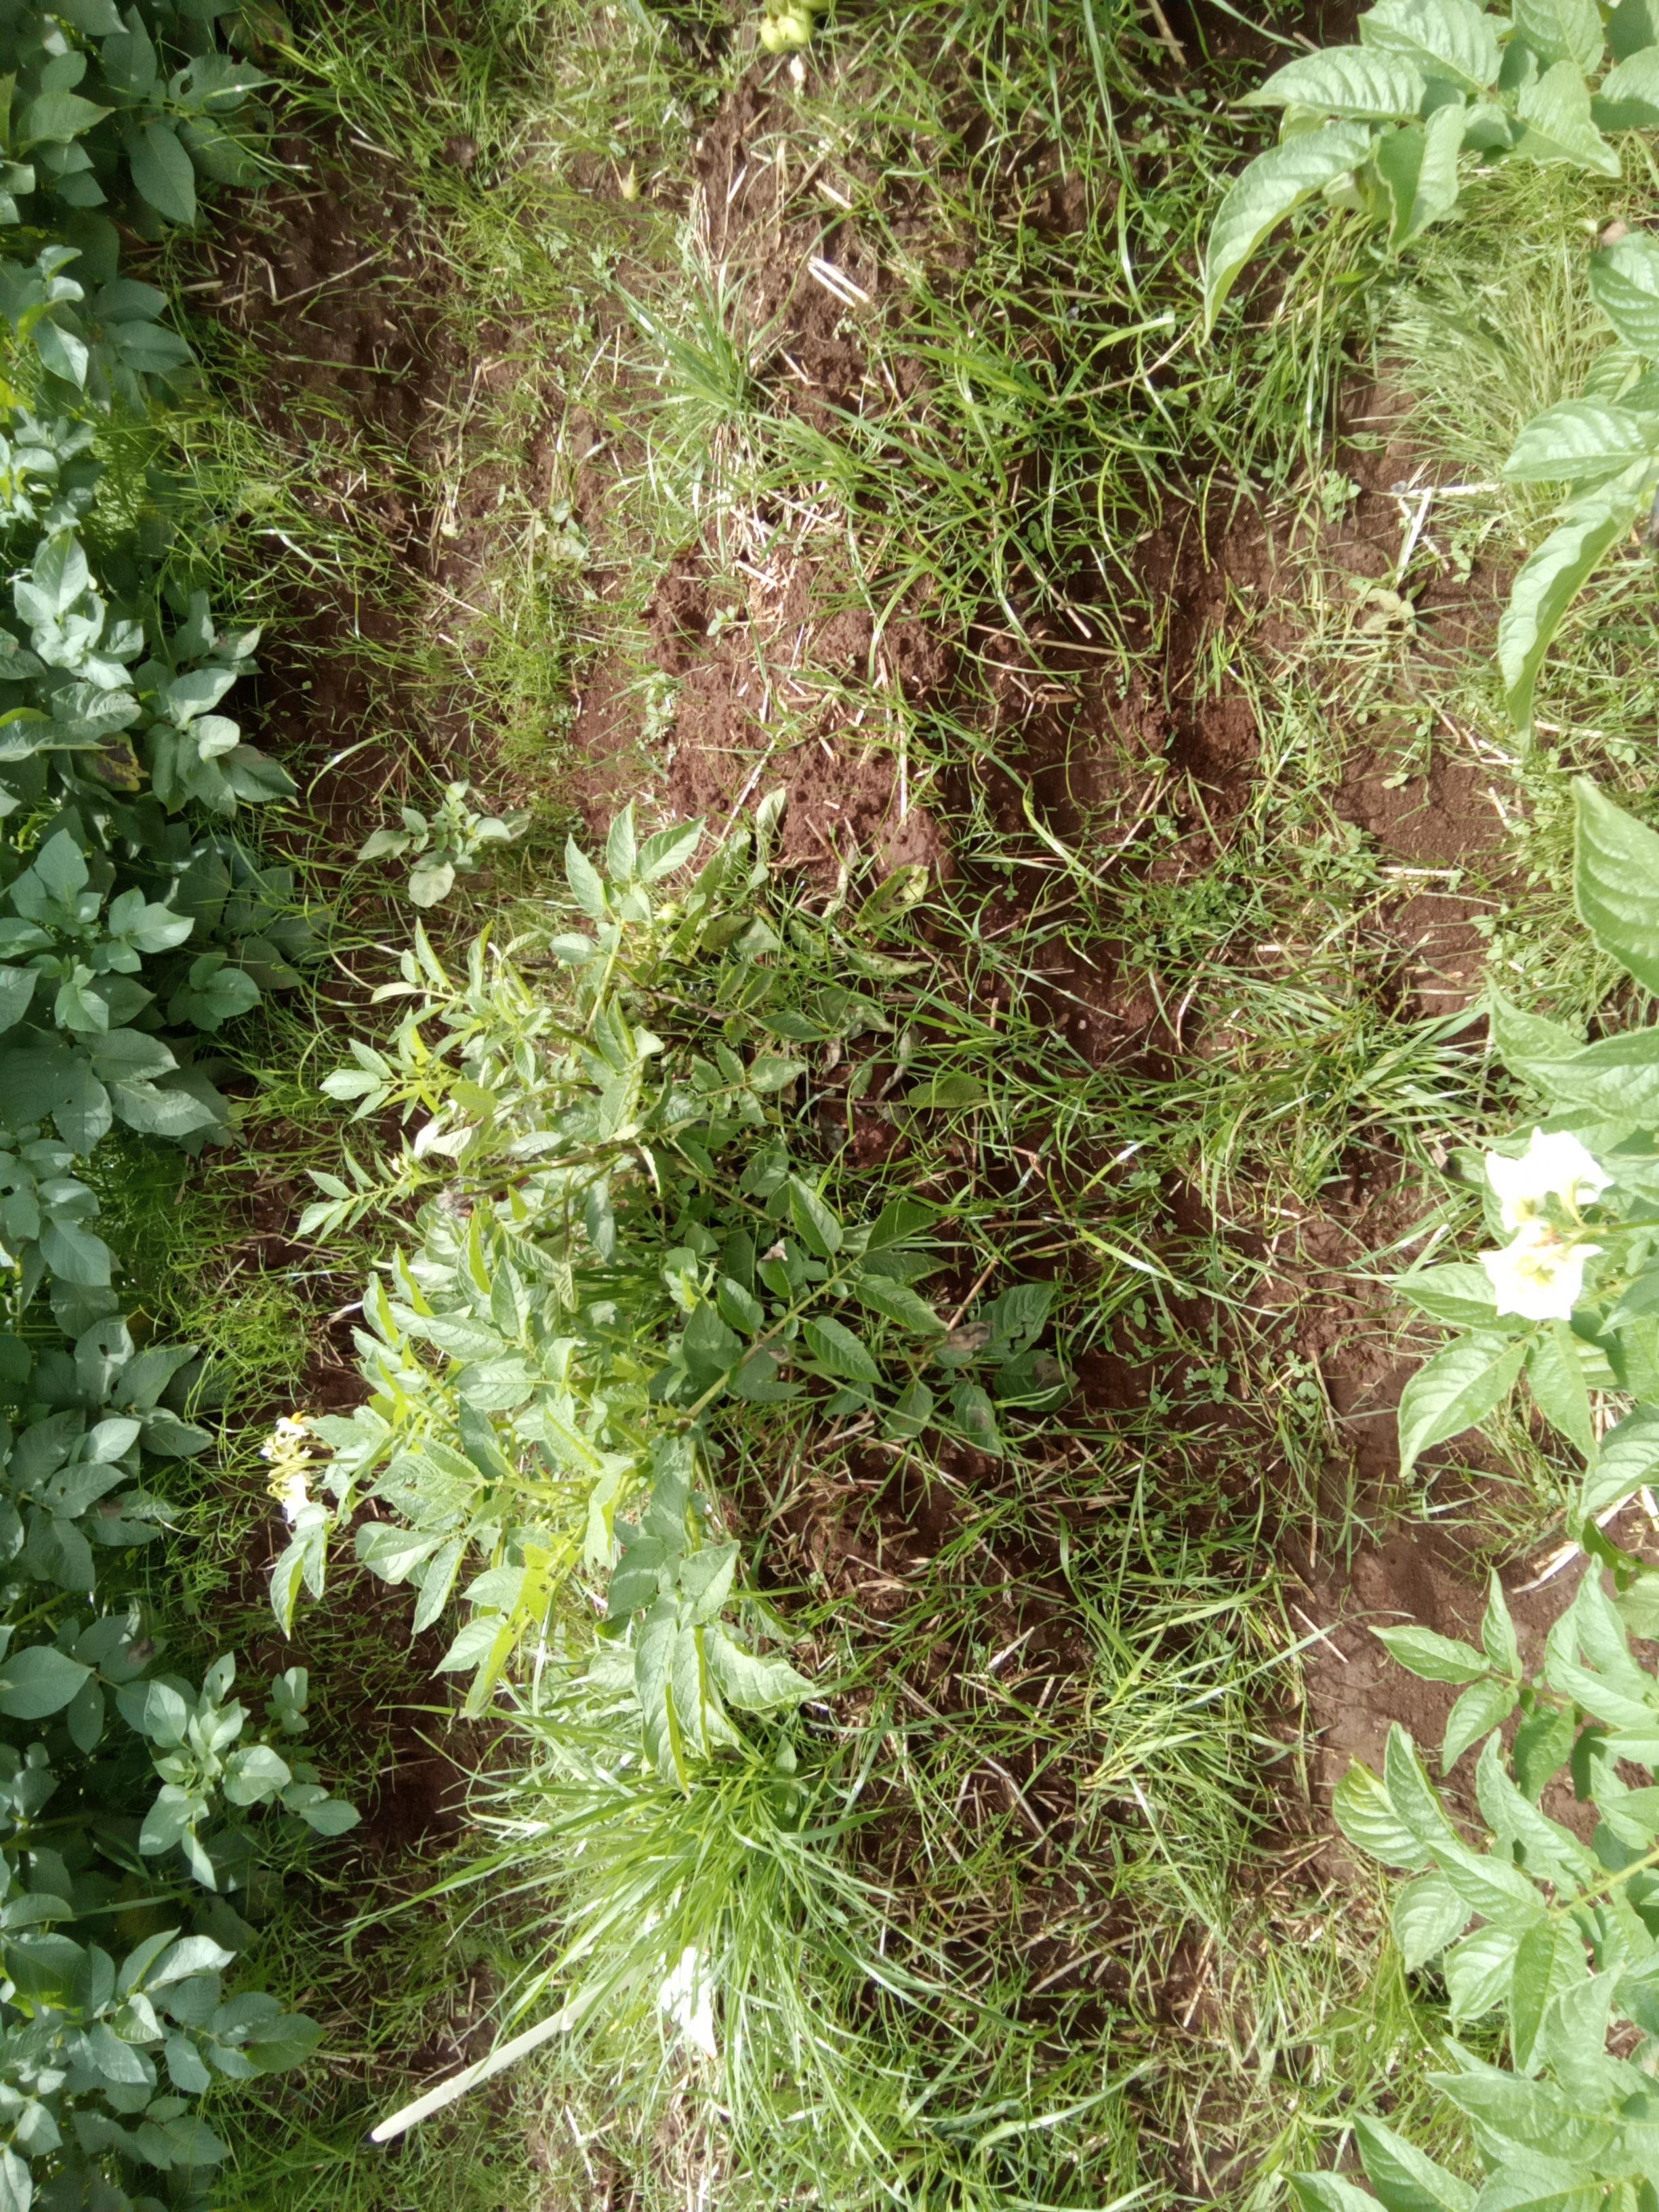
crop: potato
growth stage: flowering
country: Kenya
